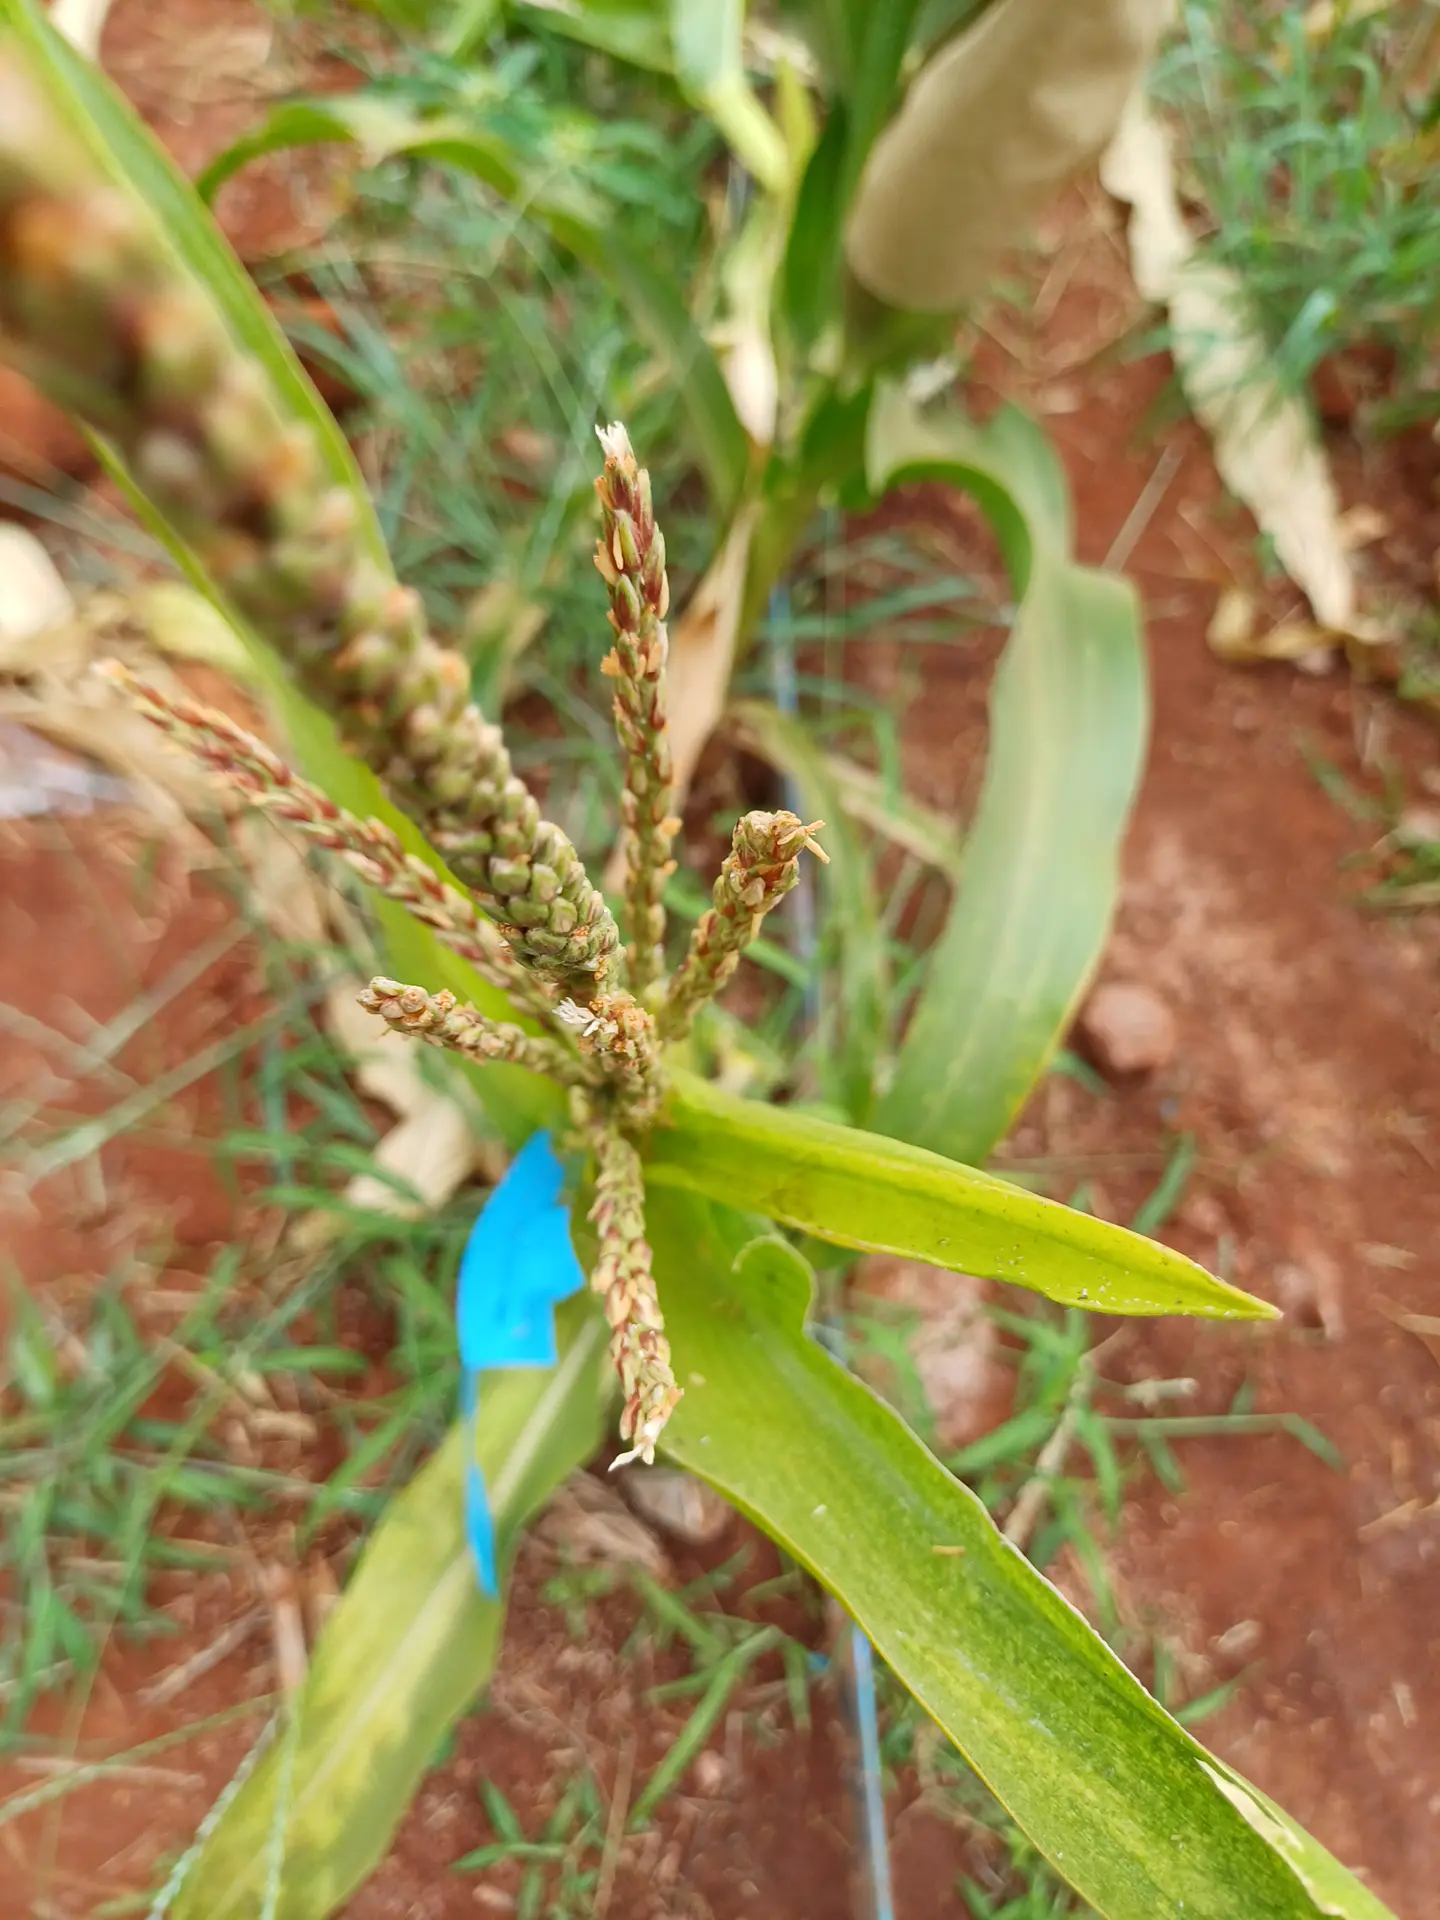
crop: maize
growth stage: flowering
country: Kenya
